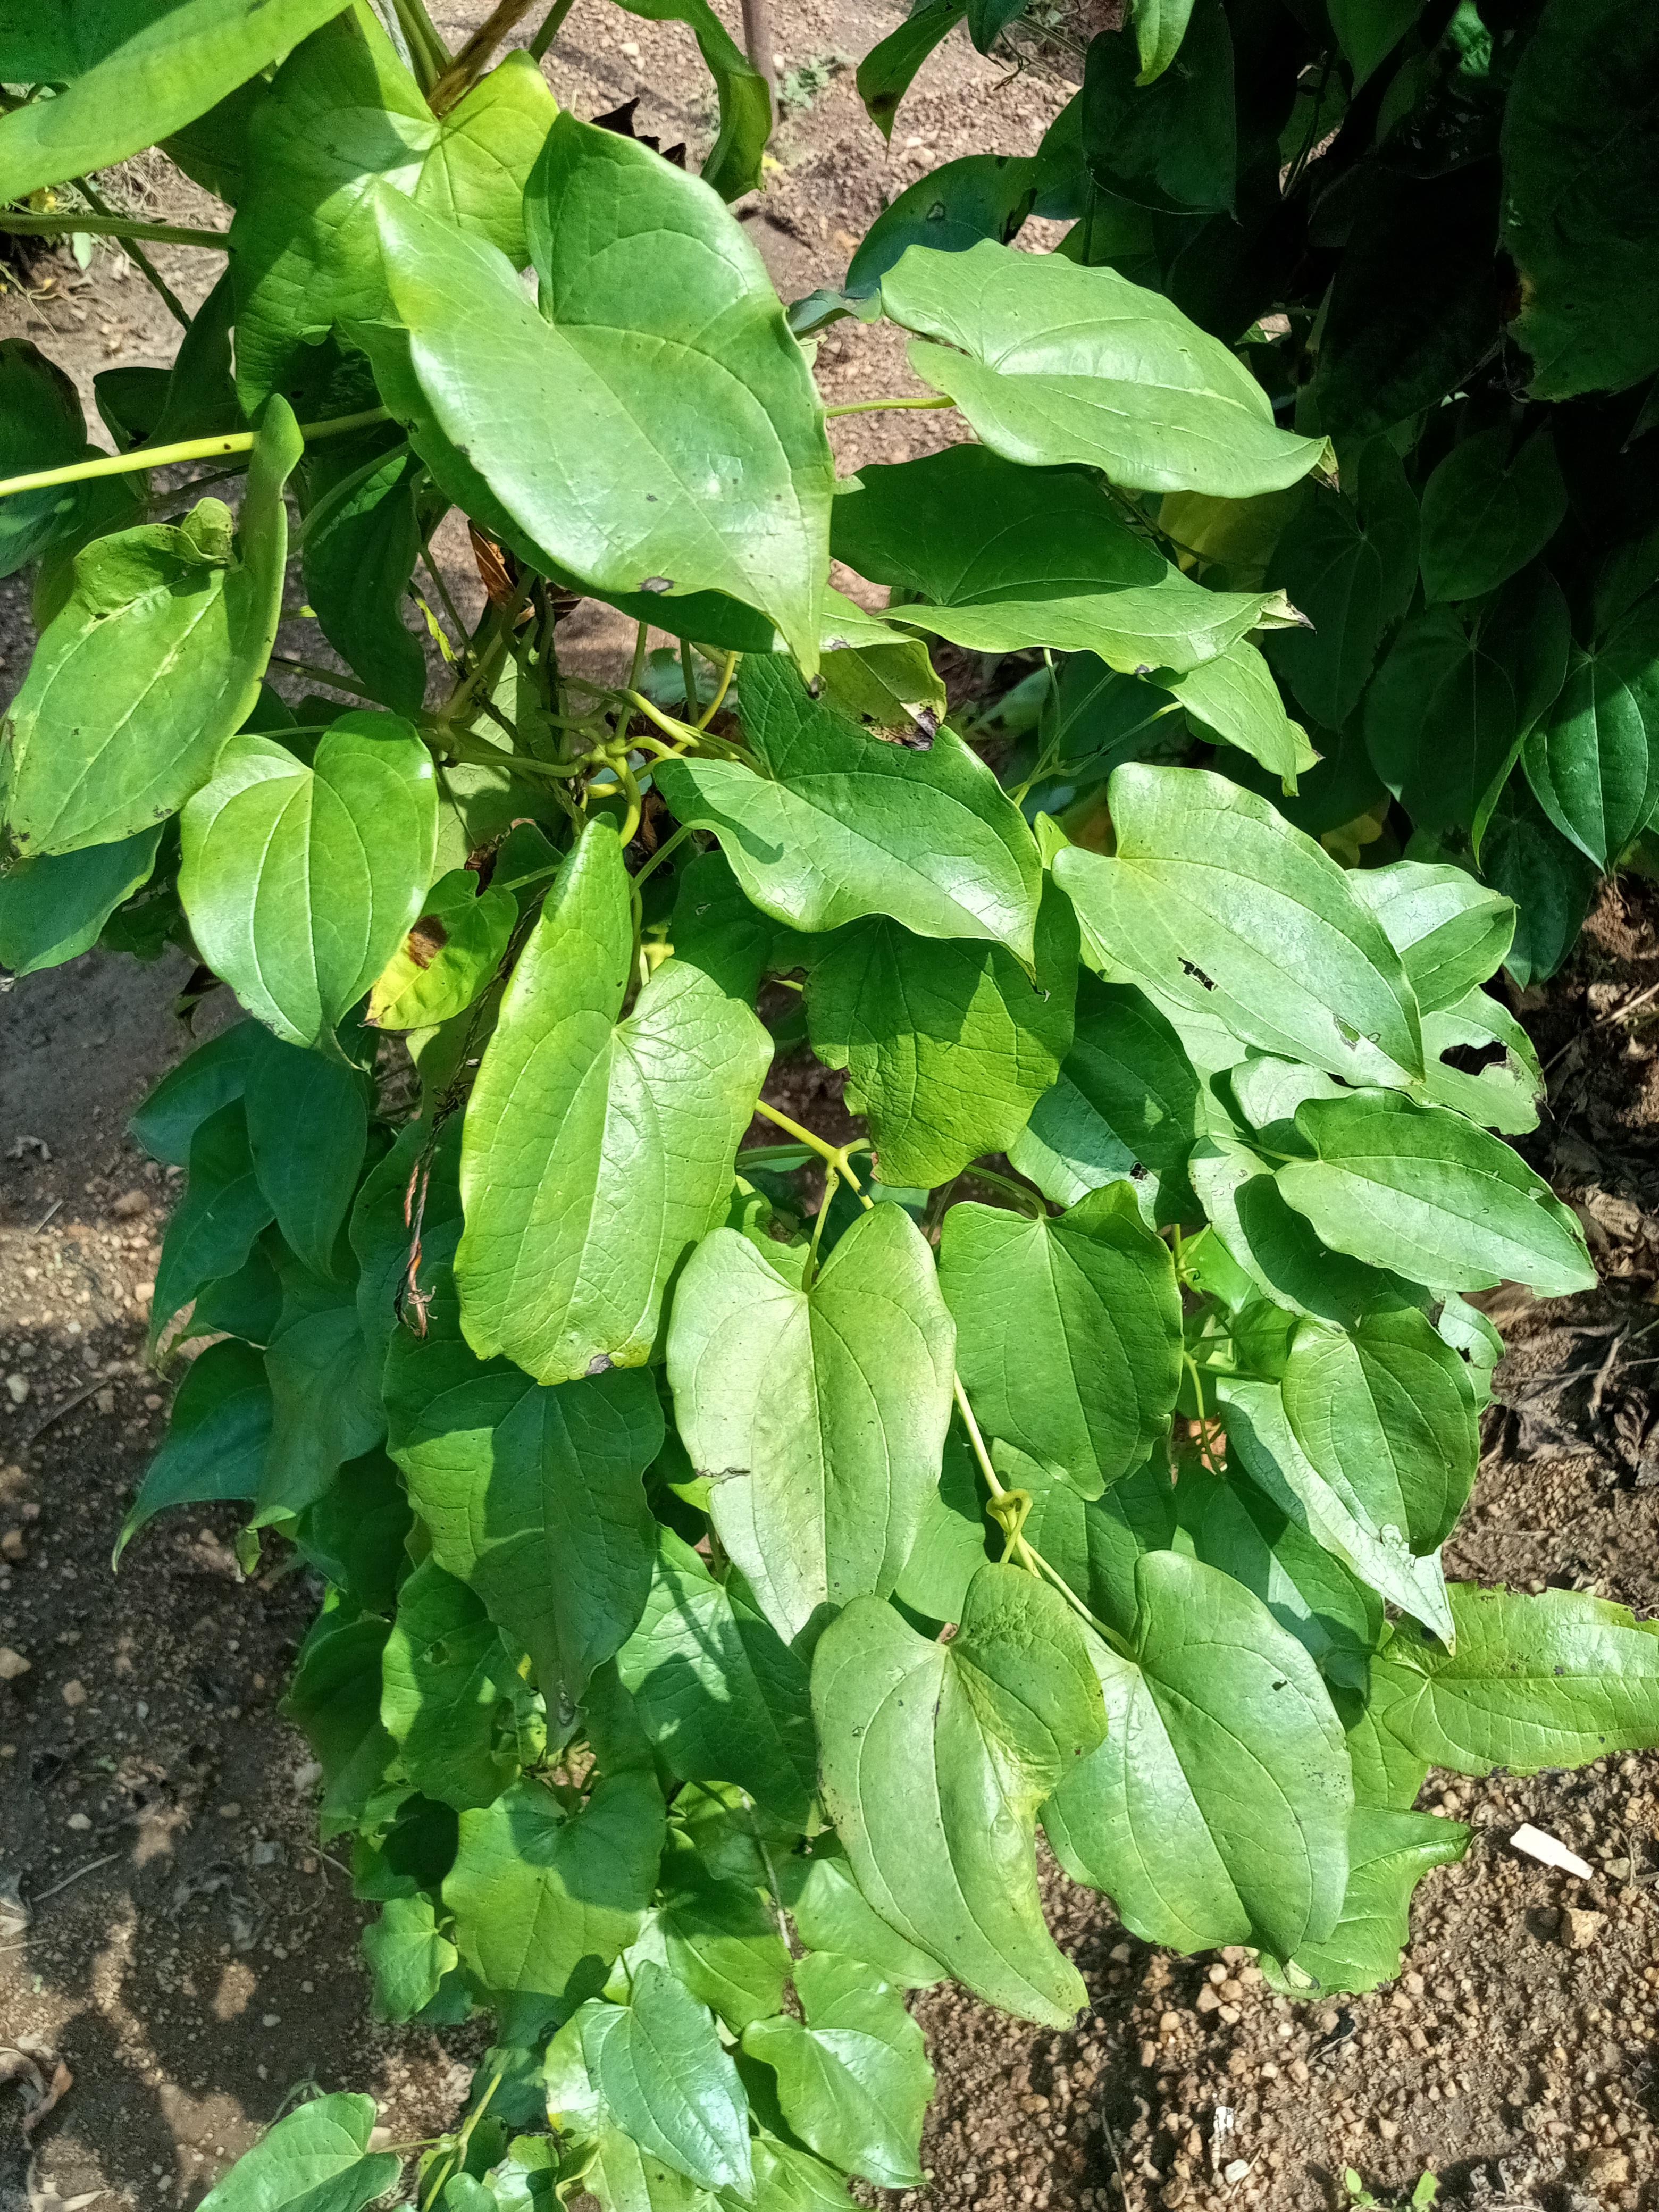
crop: yam
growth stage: maturity
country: Nigeria
